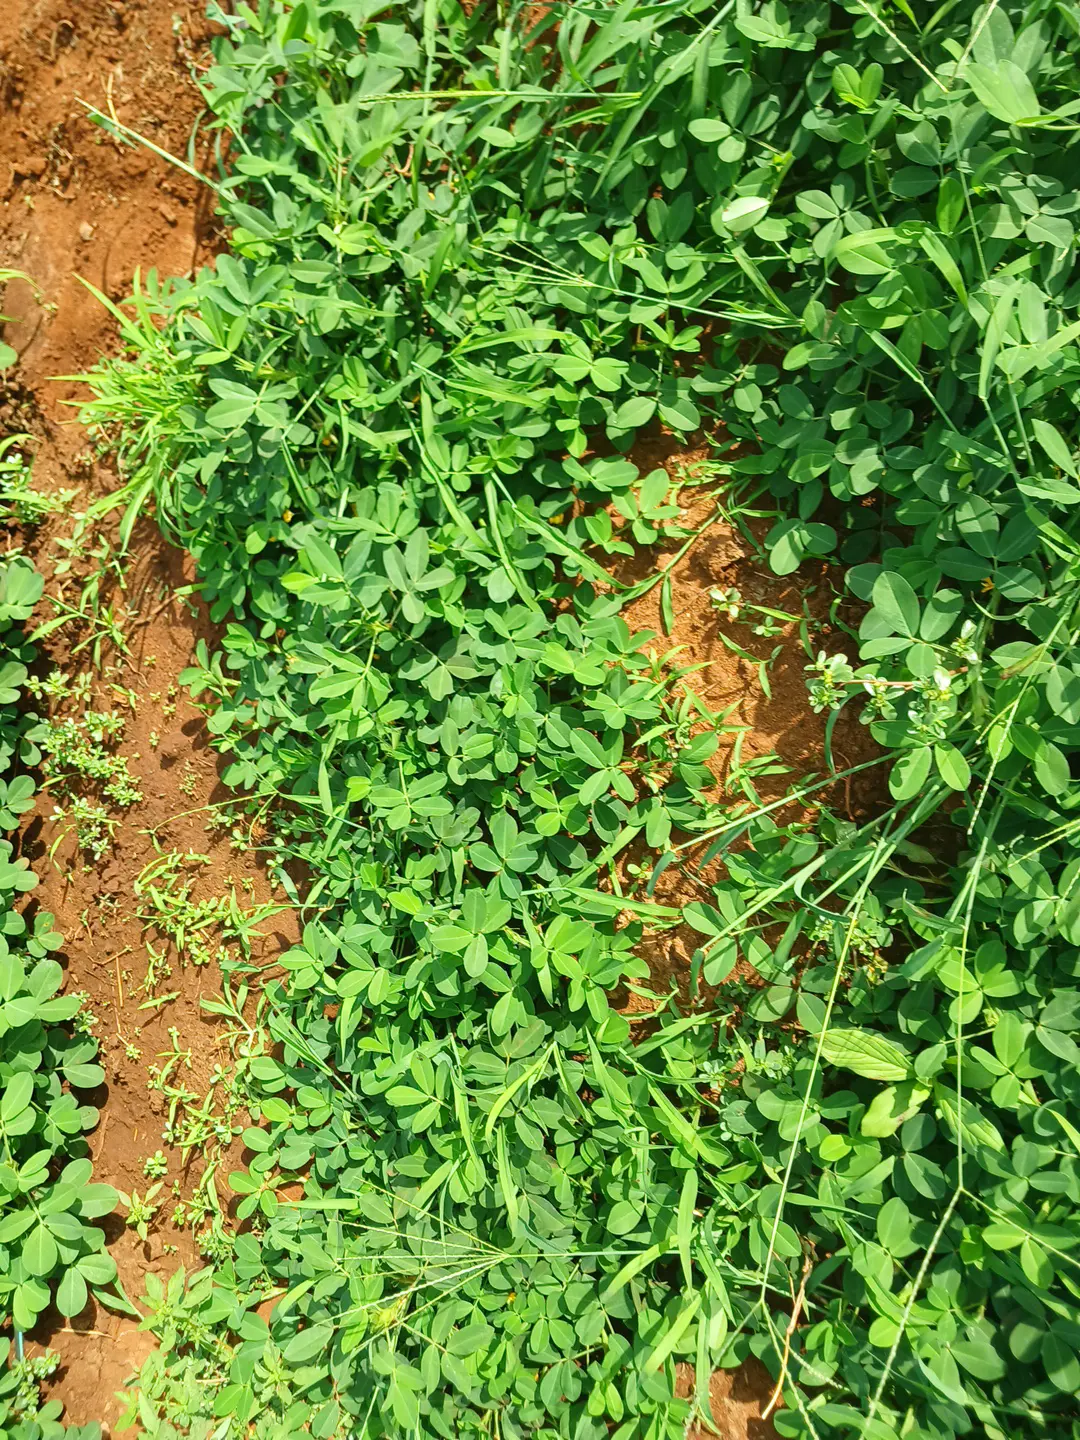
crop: groundnut
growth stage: flowering
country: Kenya
